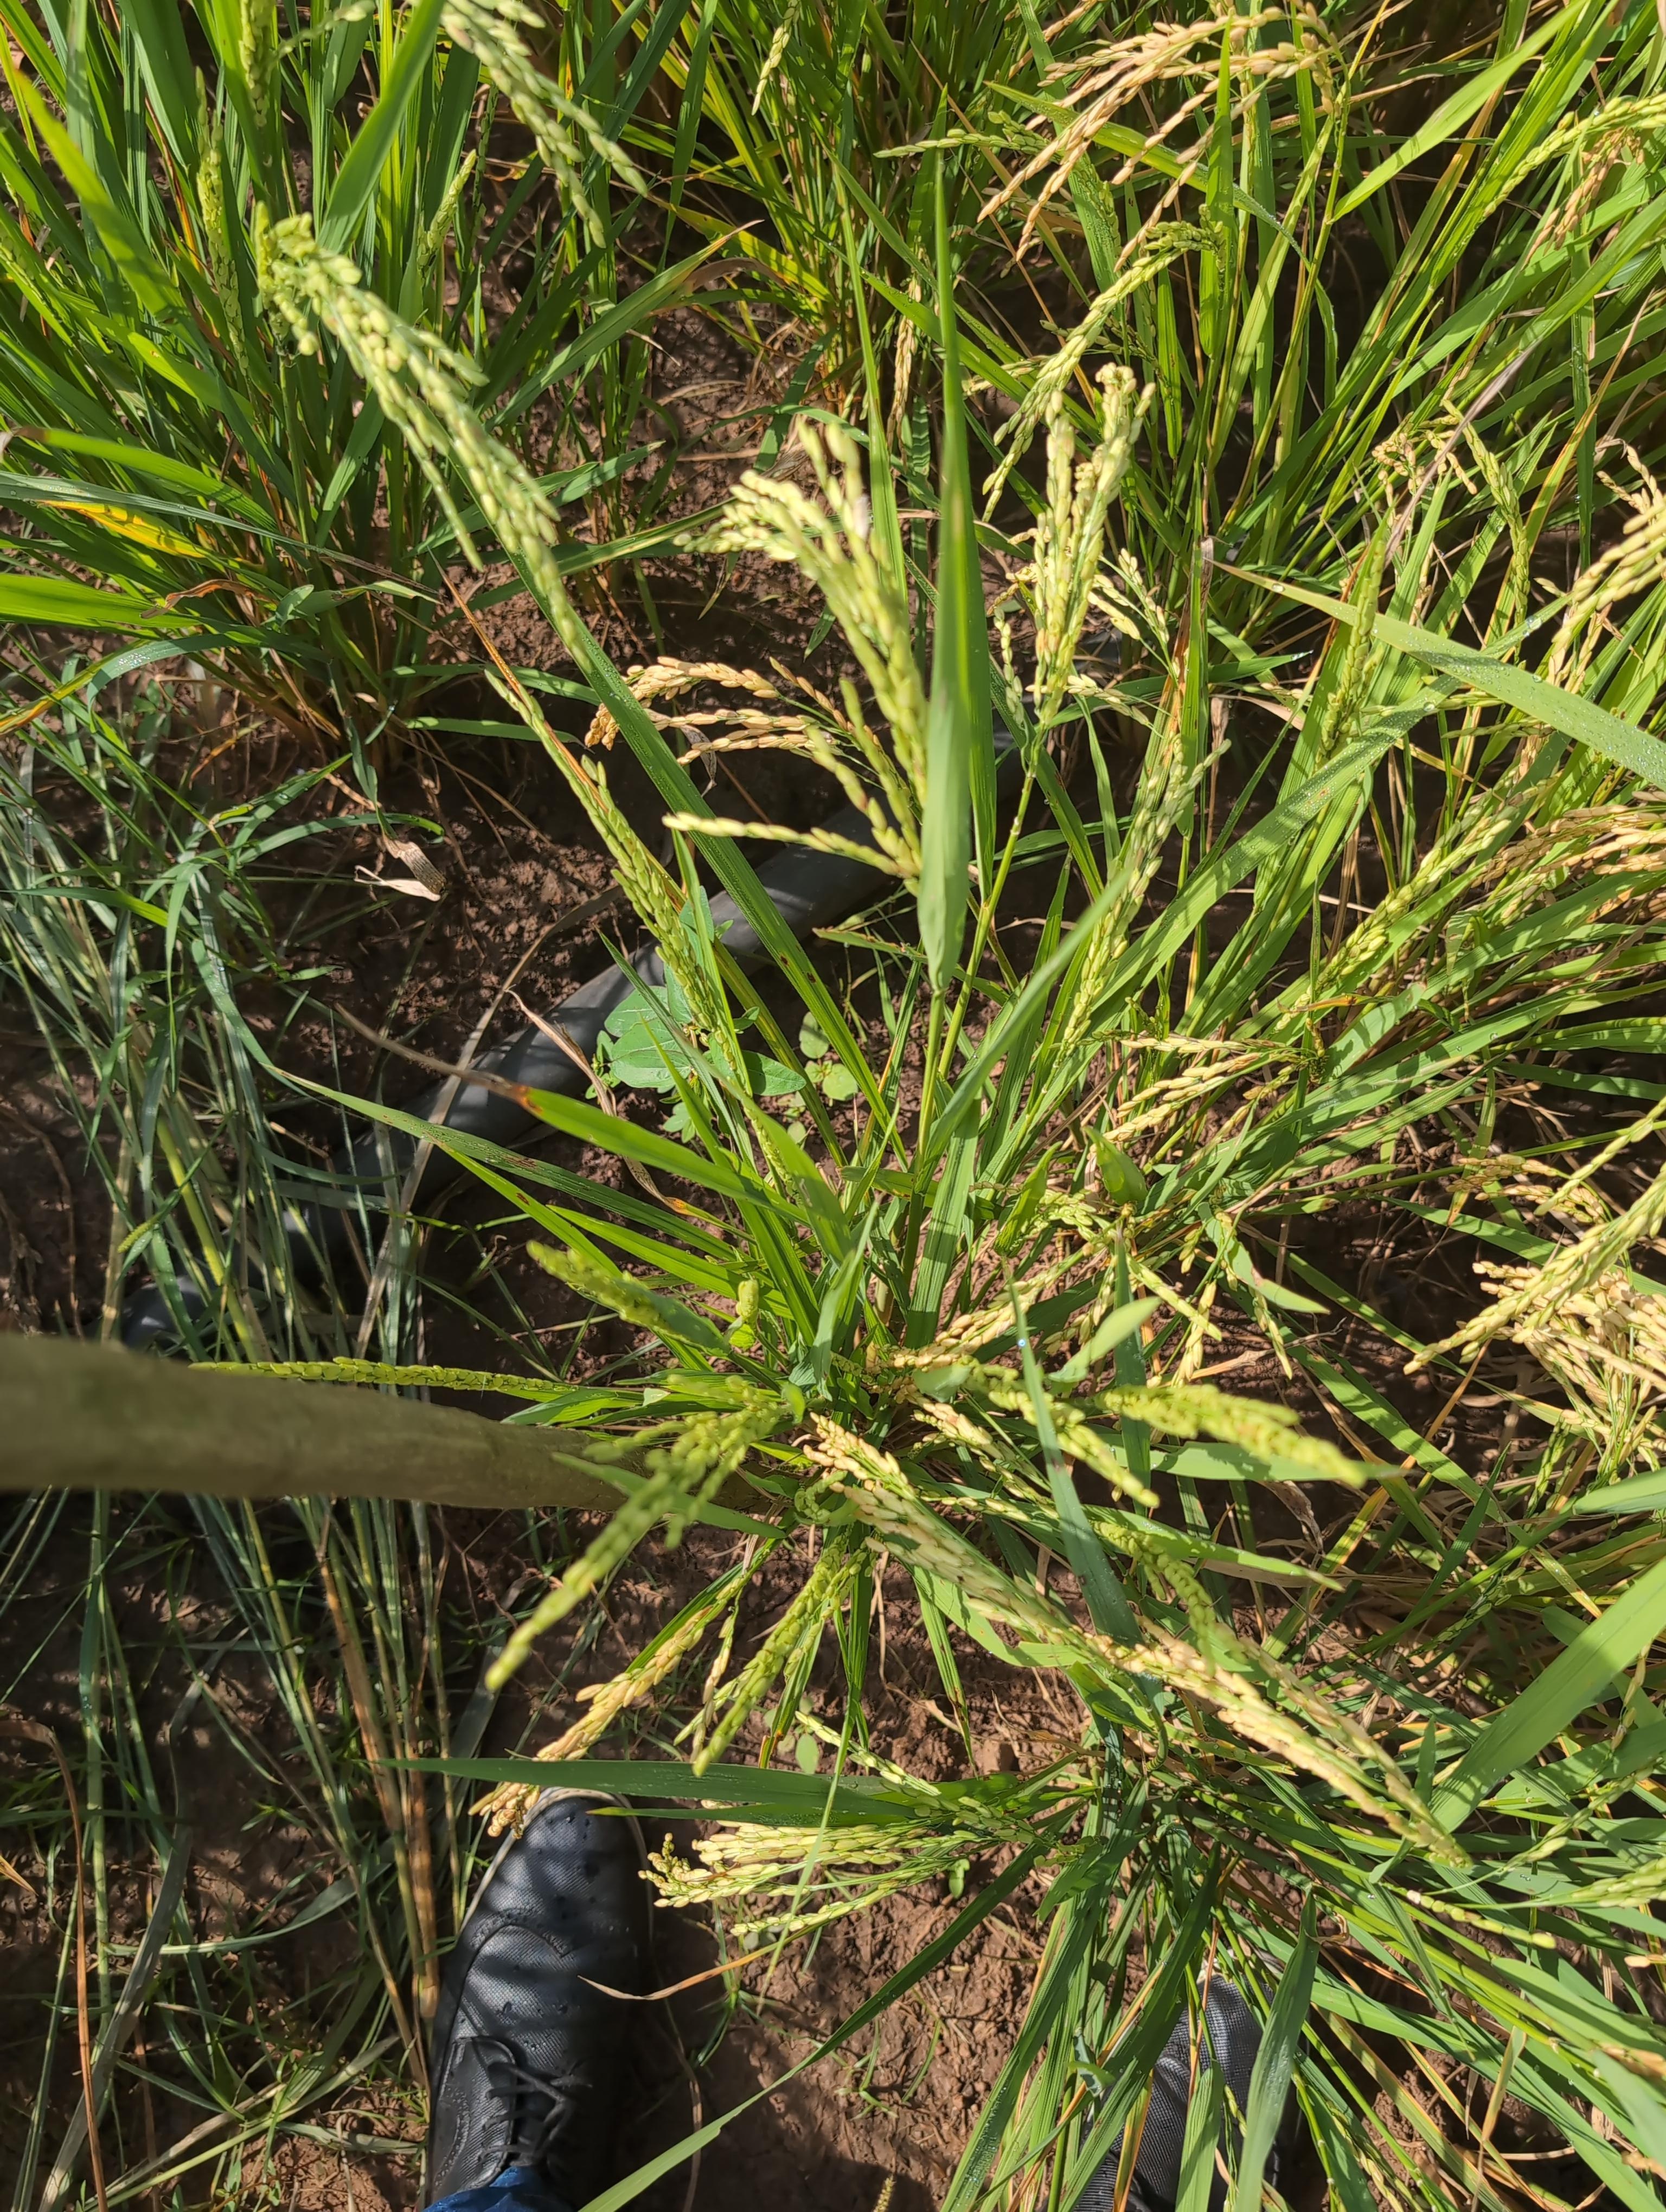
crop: rice
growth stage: ripening
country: Côte d'Ivoire
